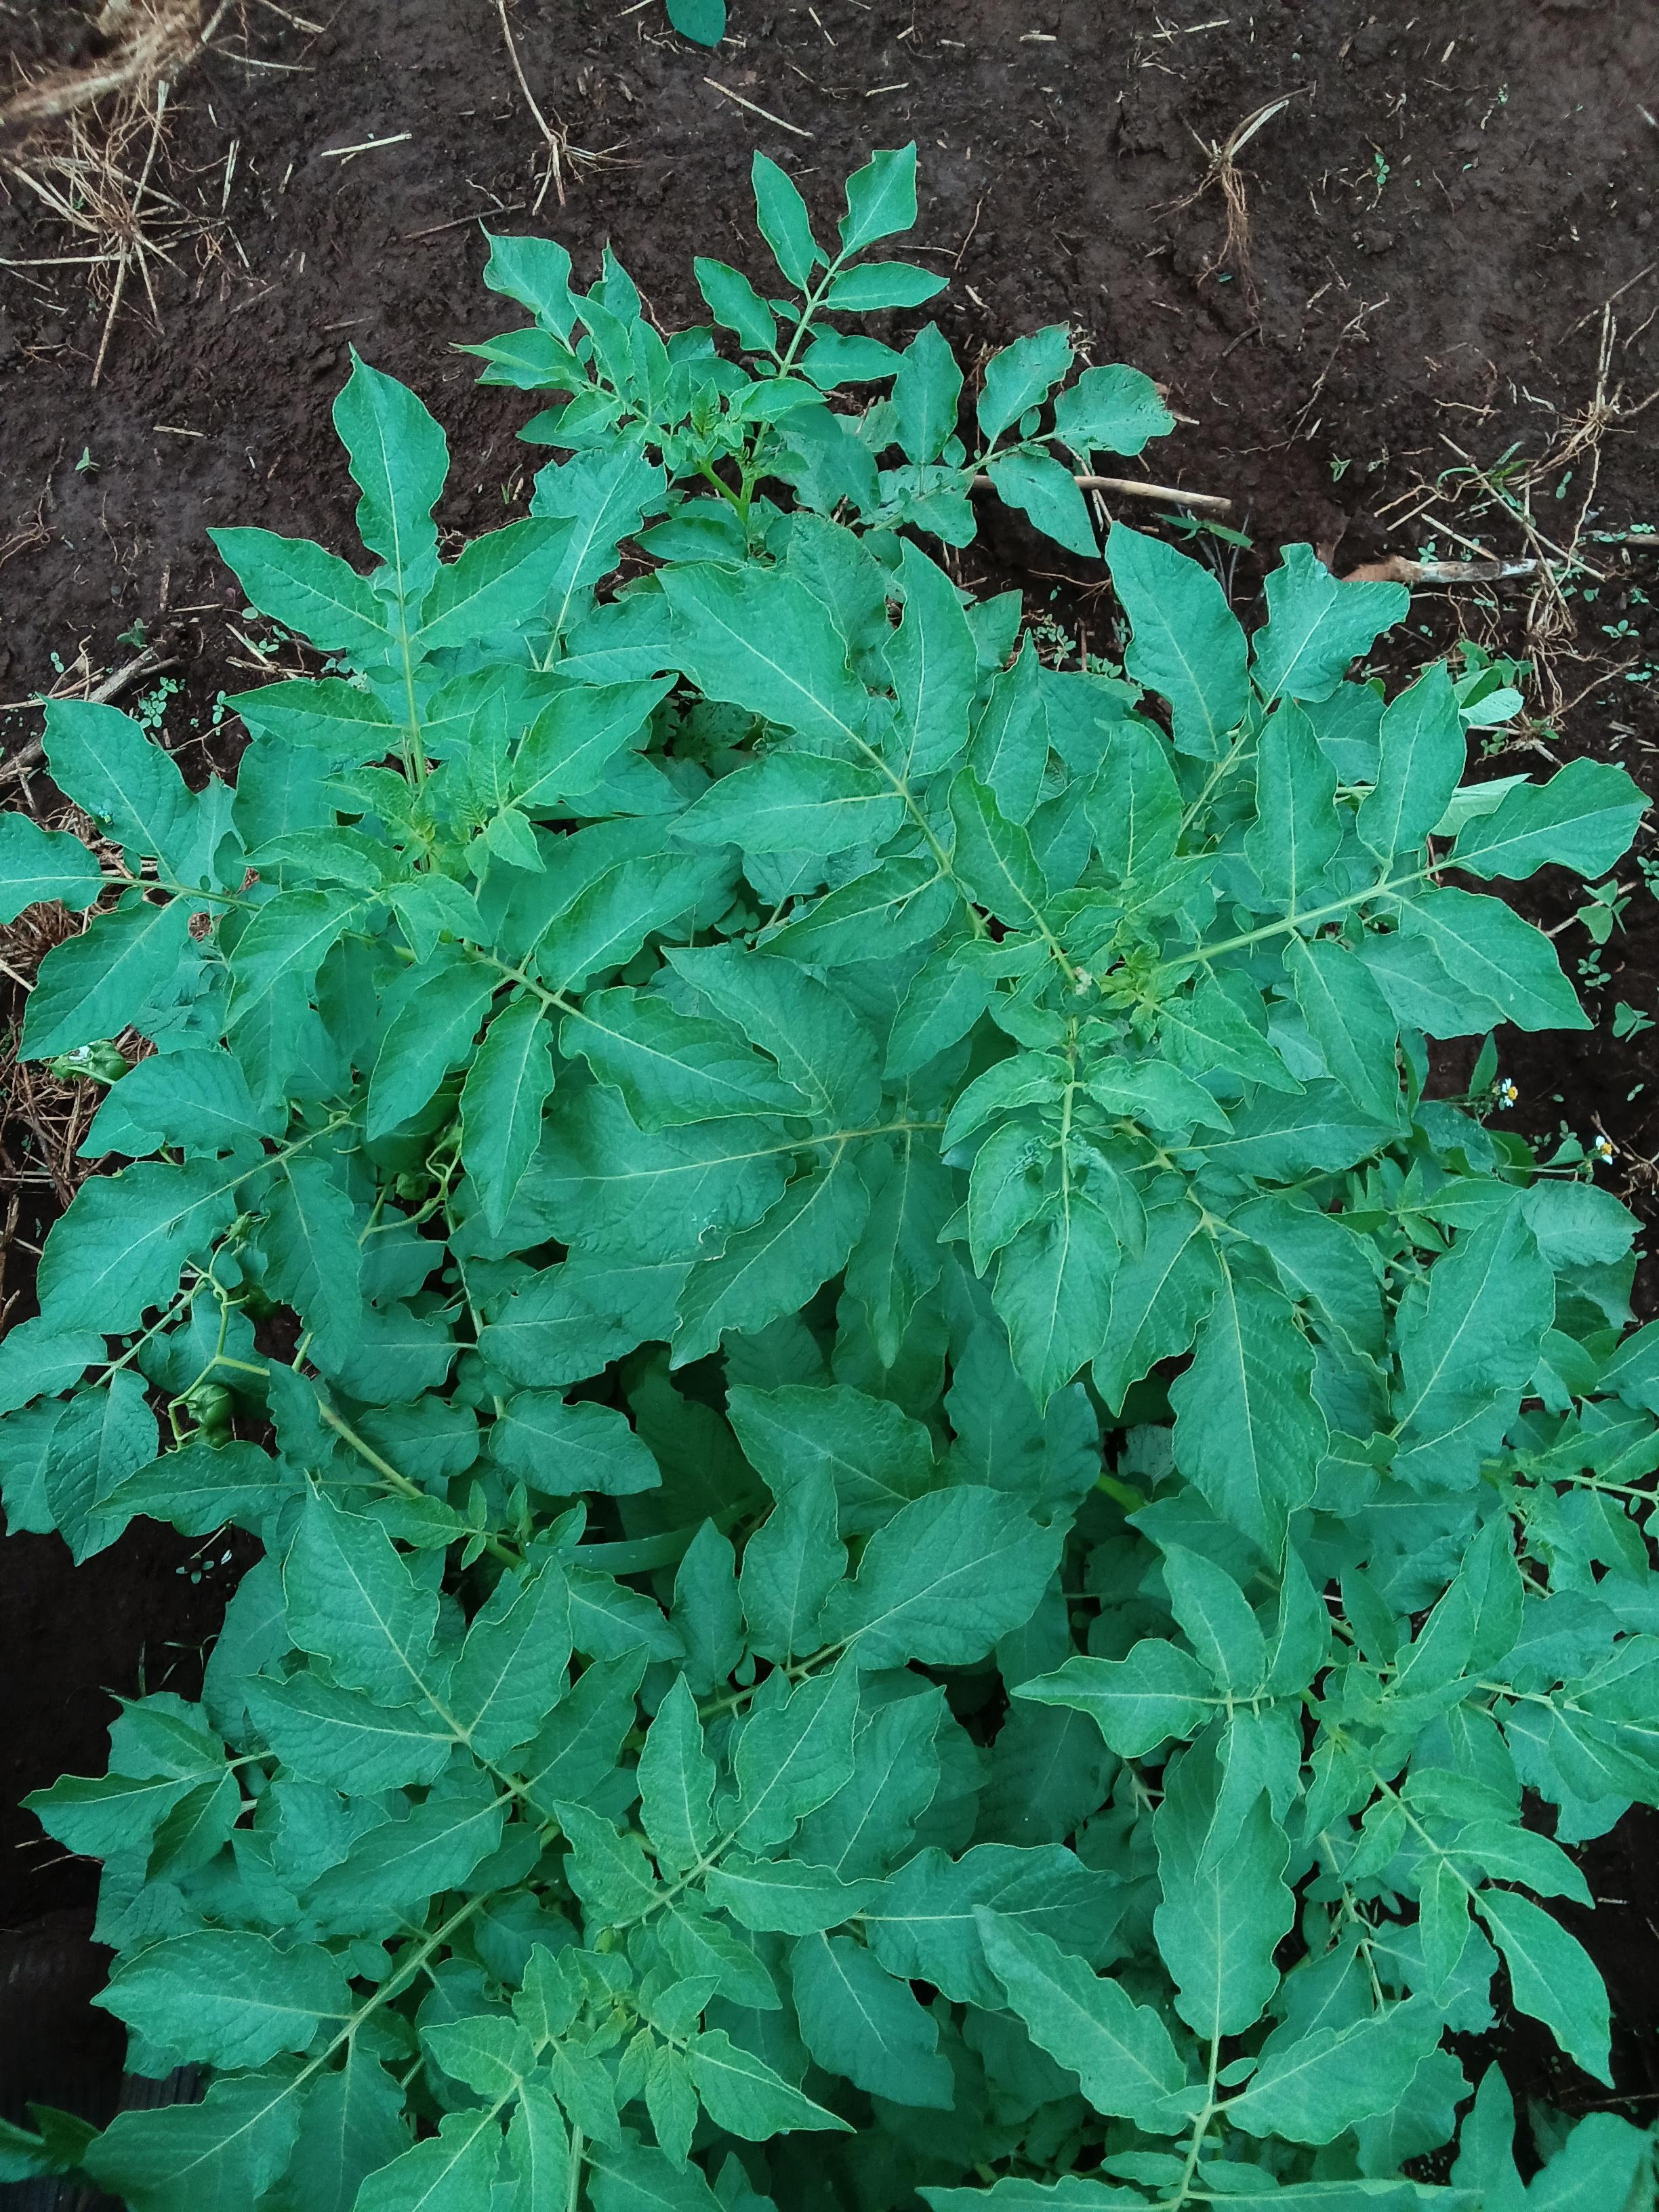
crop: potato
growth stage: flowering
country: Kenya
